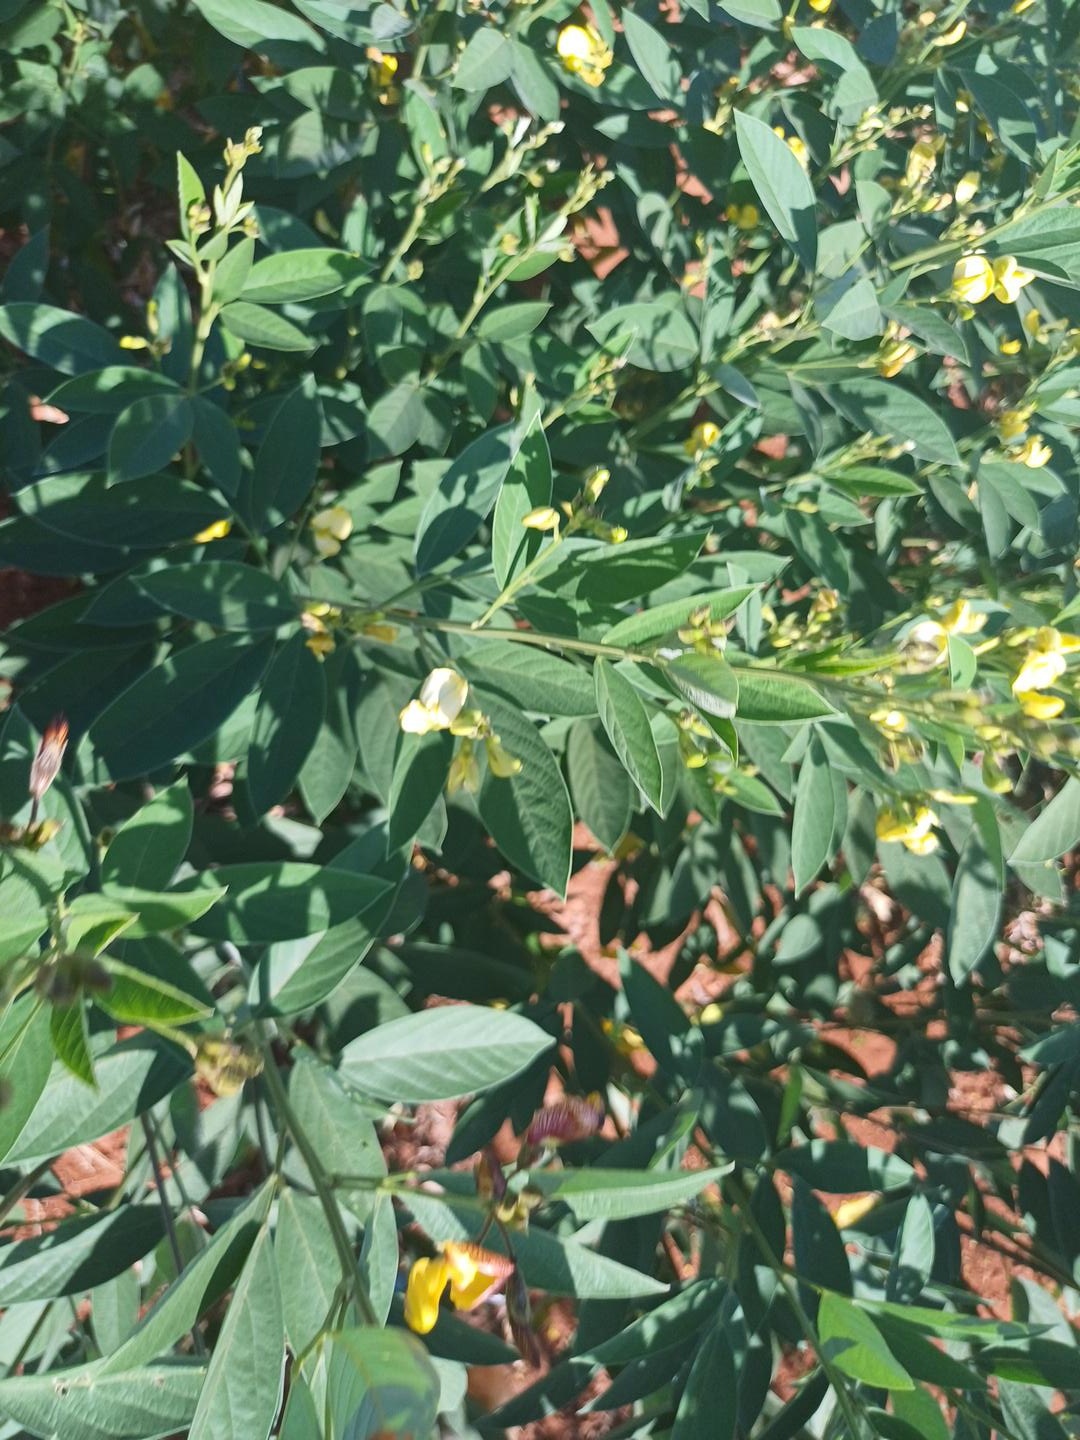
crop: pigeonpea
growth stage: flowering
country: Kenya
